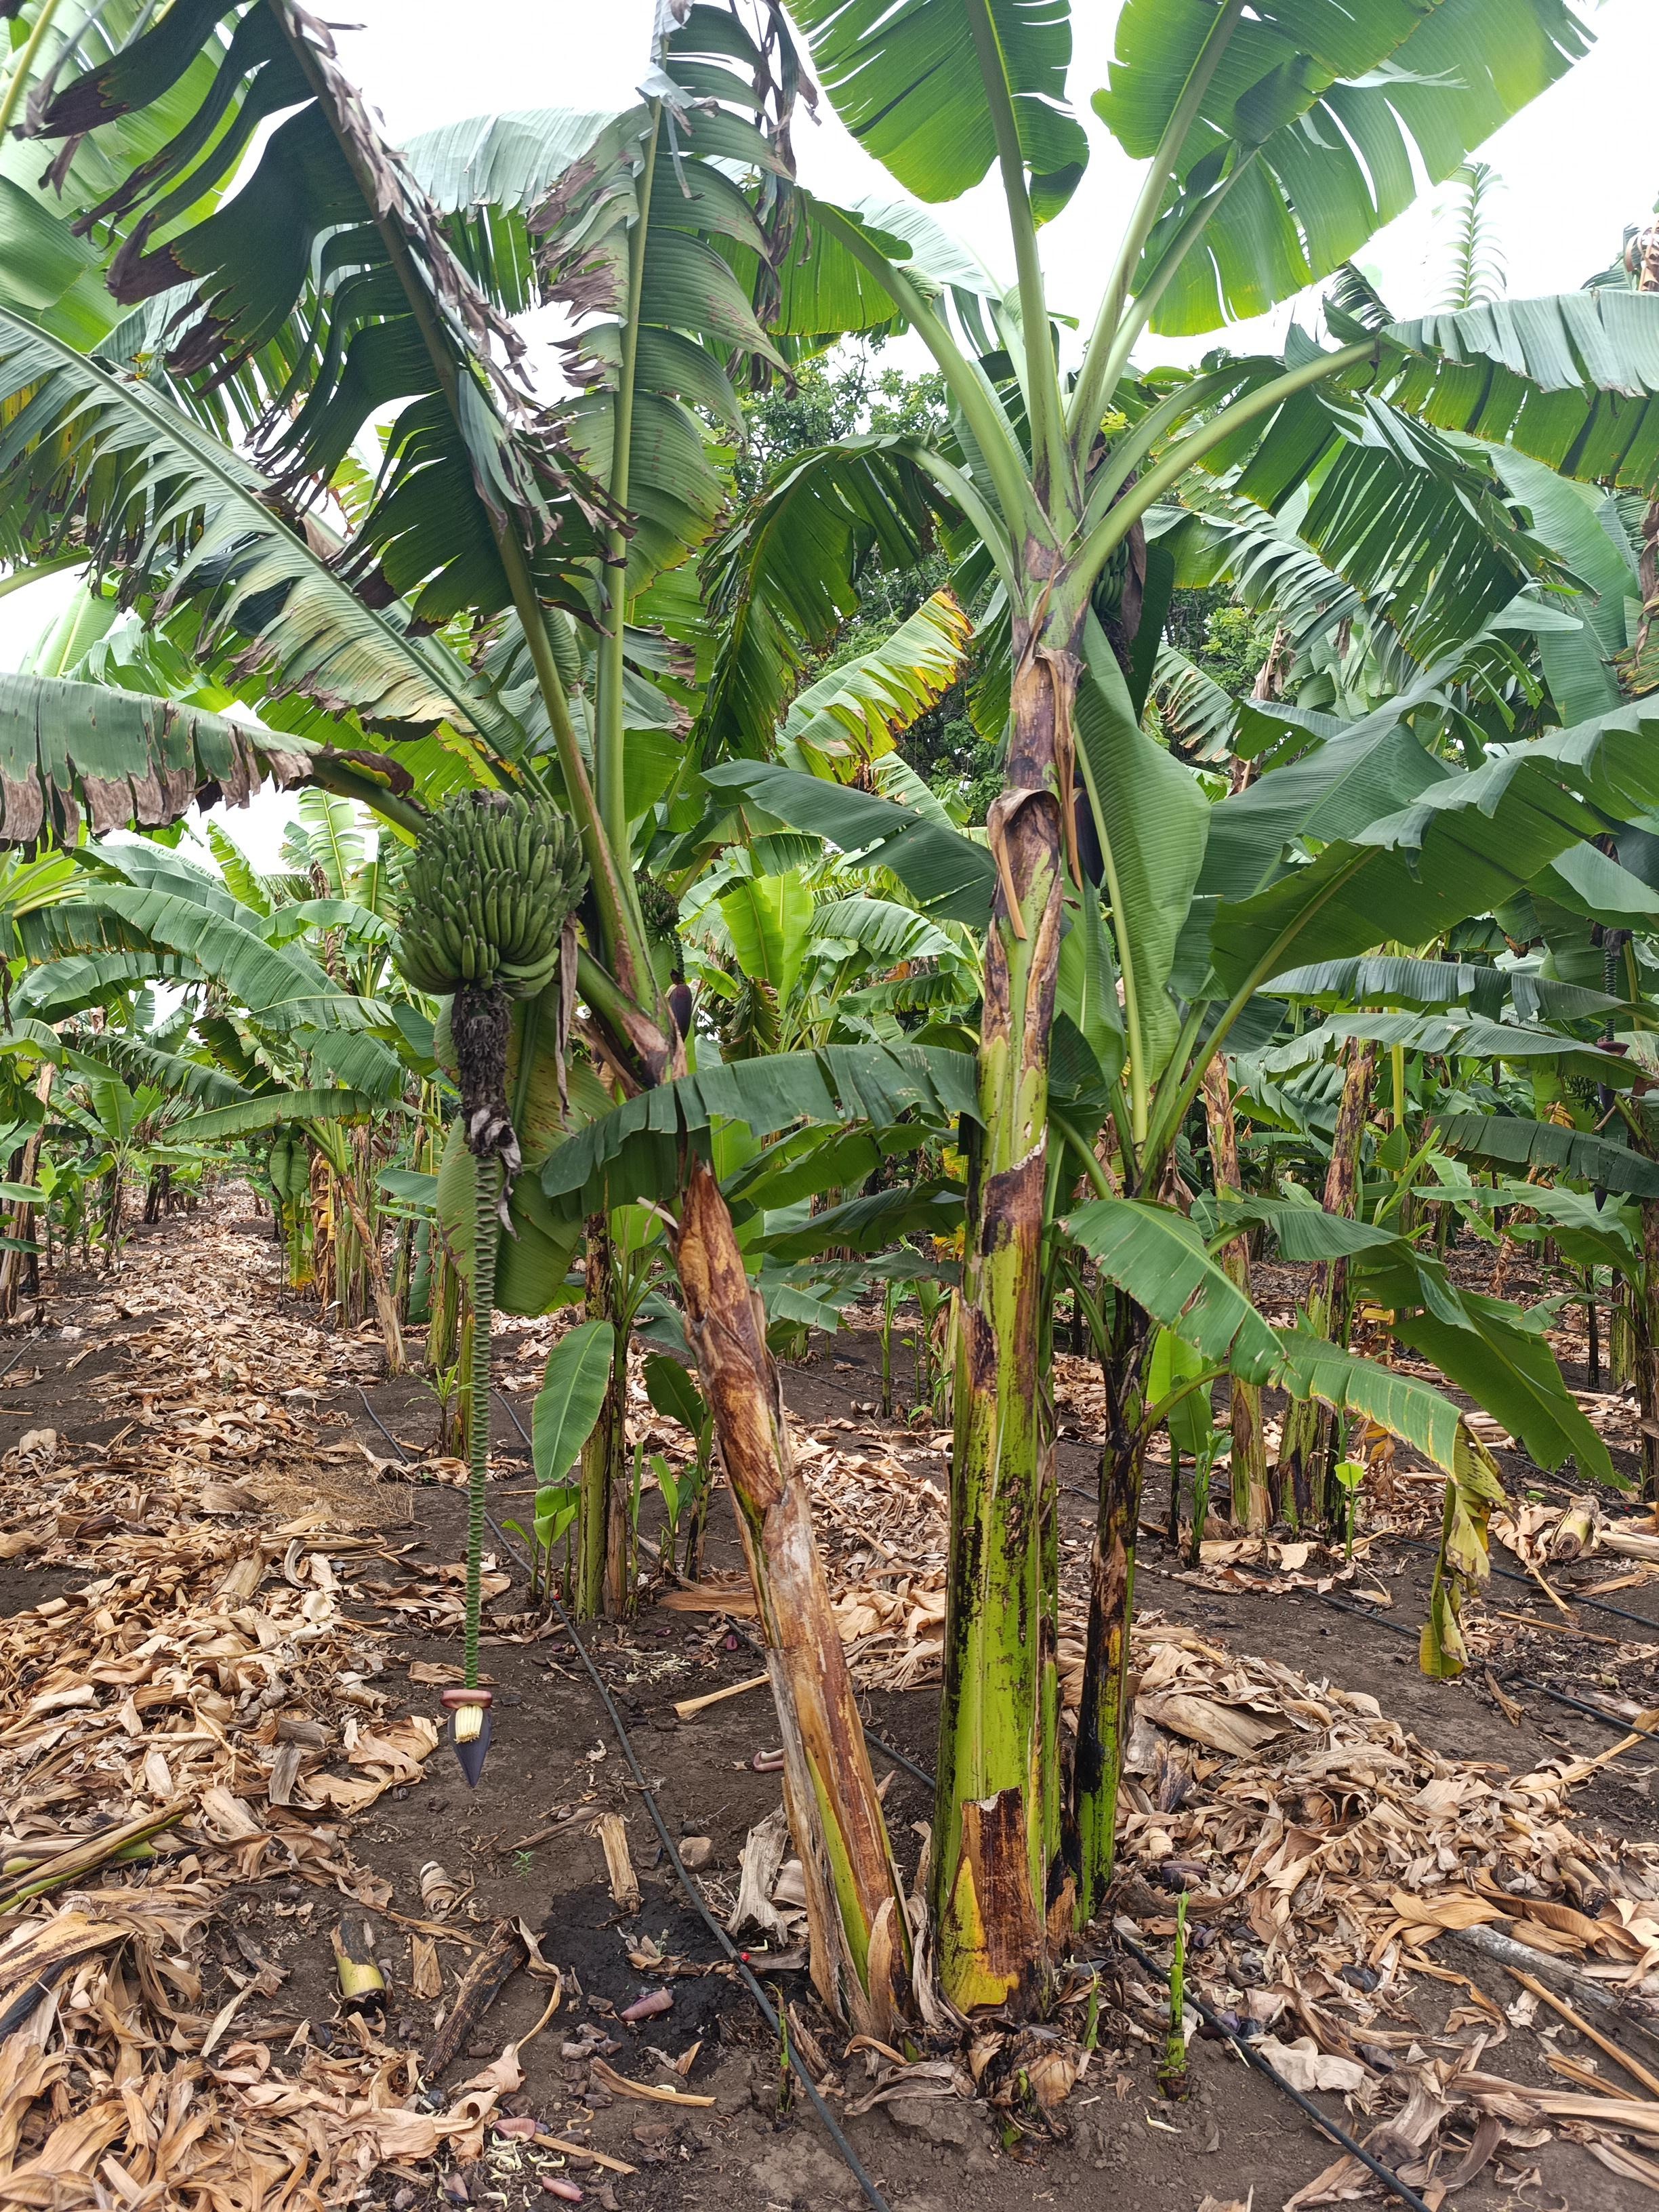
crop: banana
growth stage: development fruit
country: Tanzania
